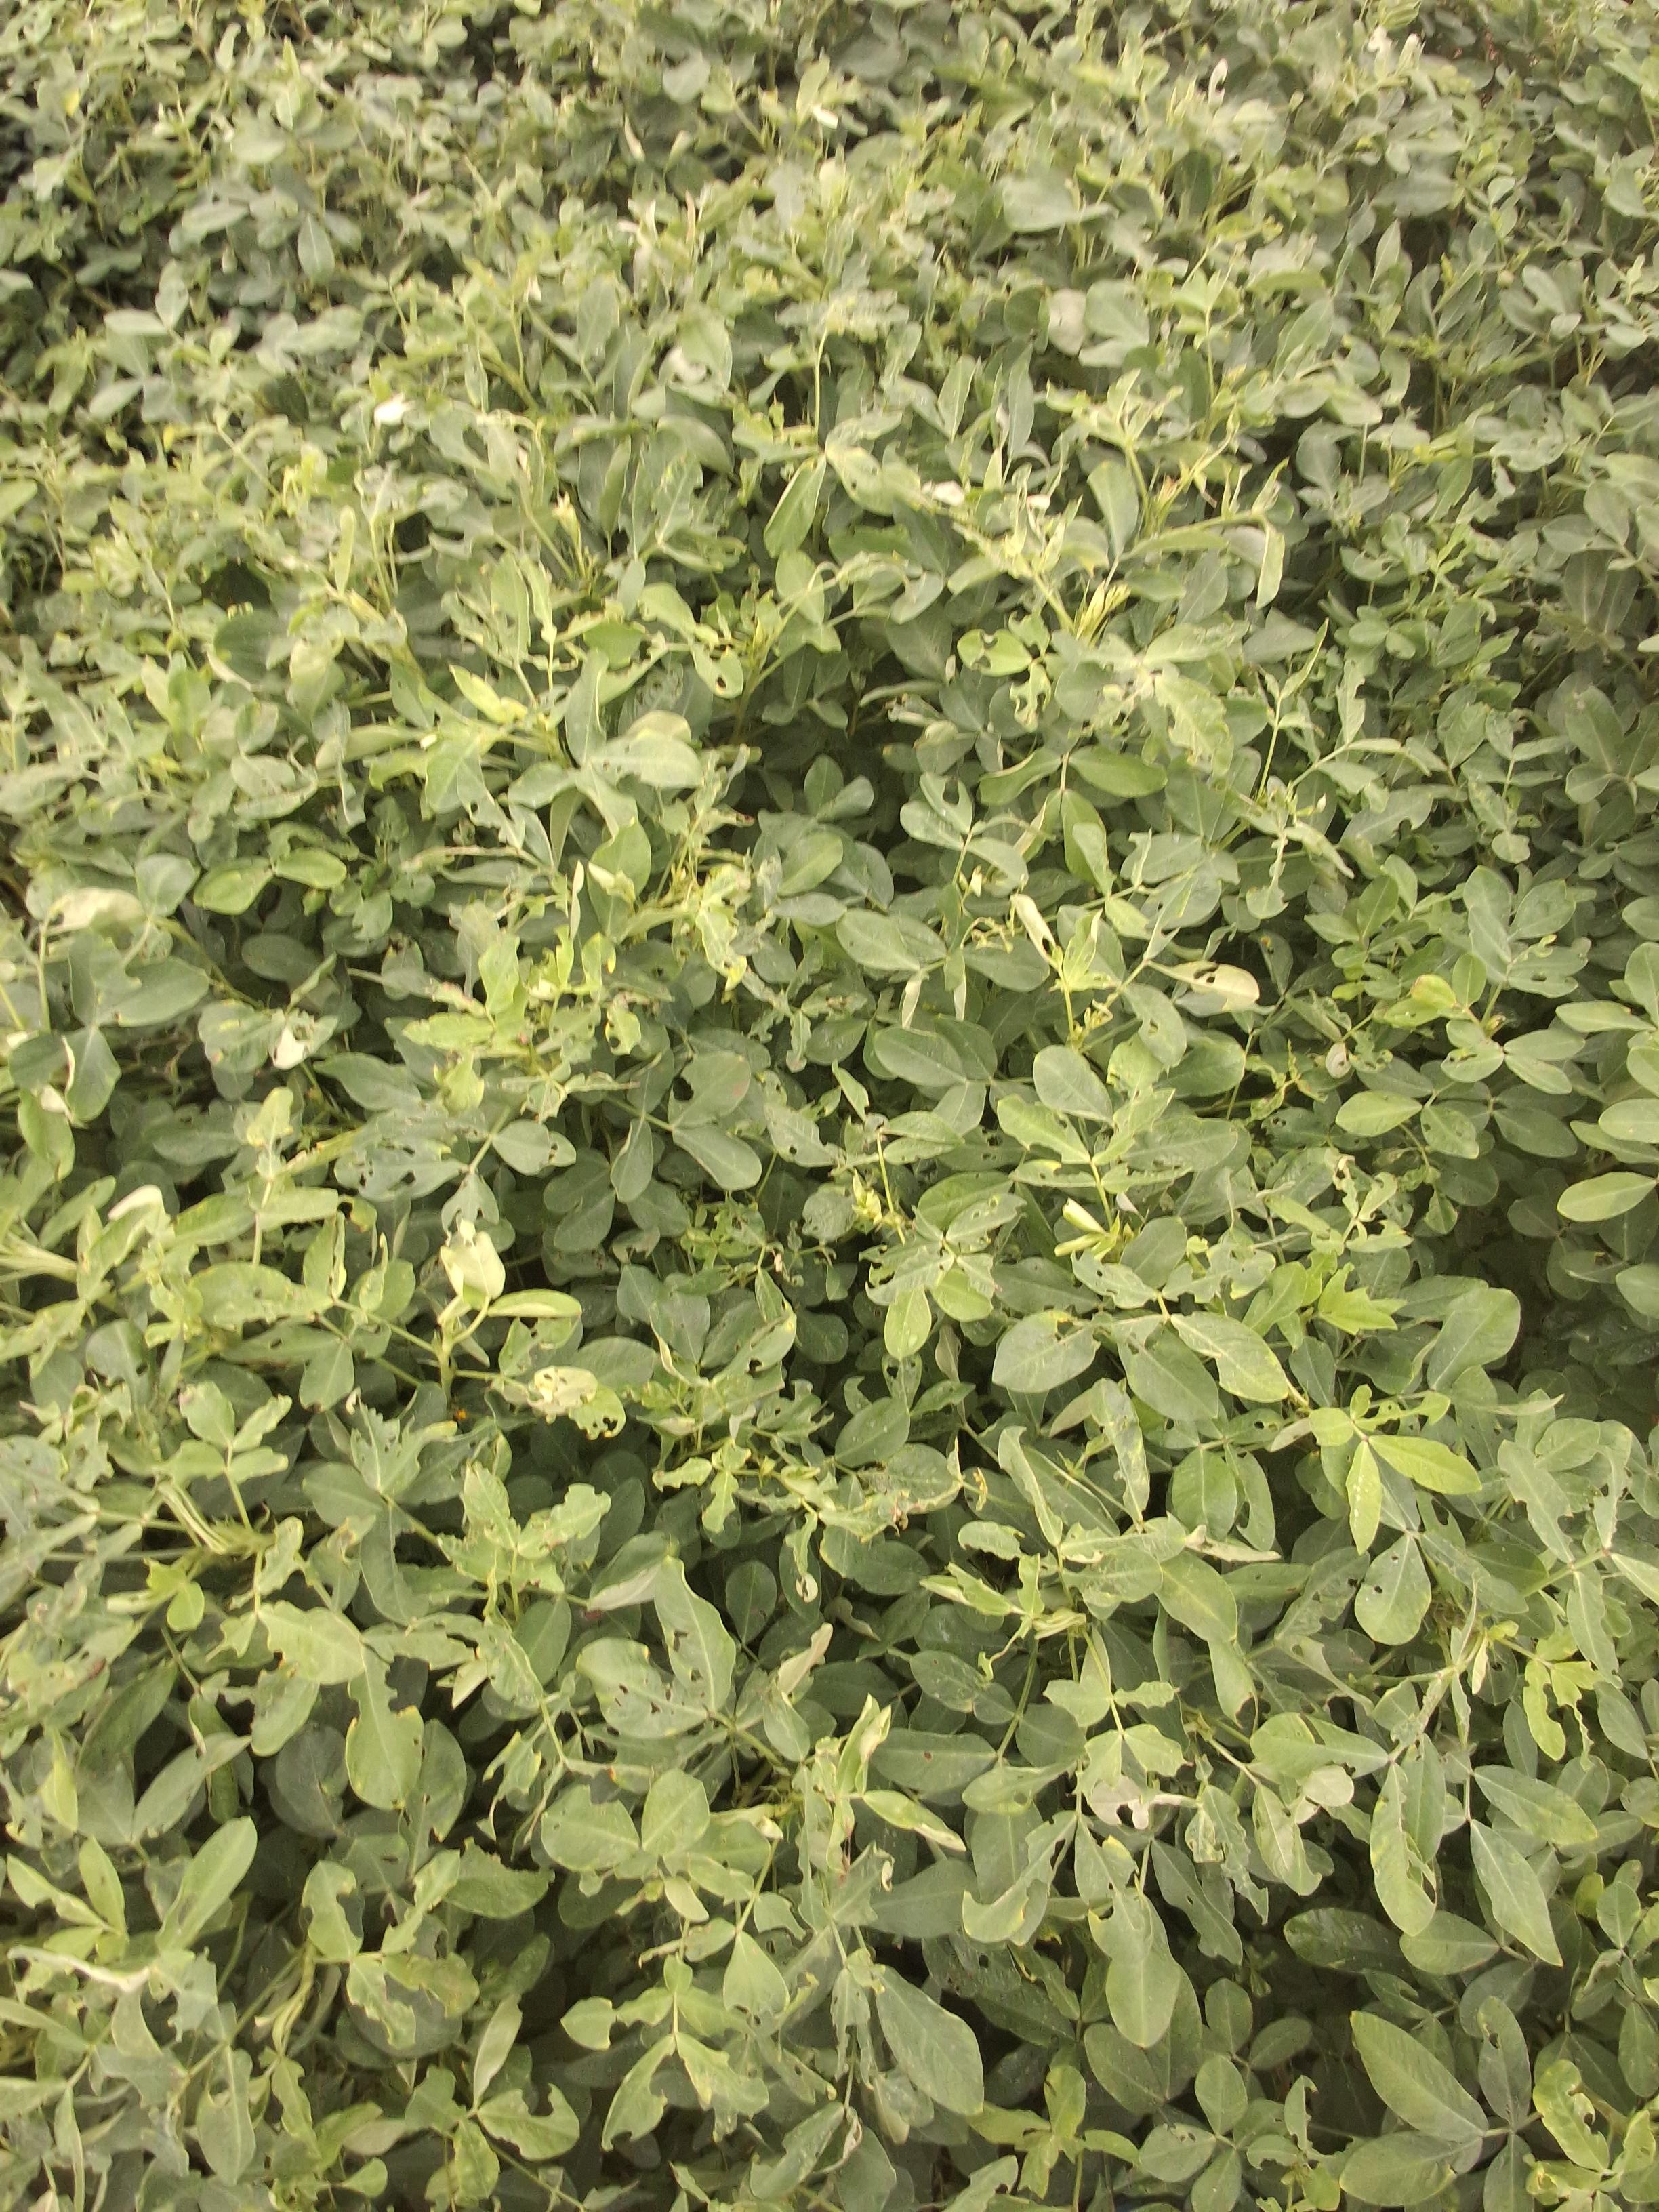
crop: groundnut
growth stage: pegging
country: Kenya
